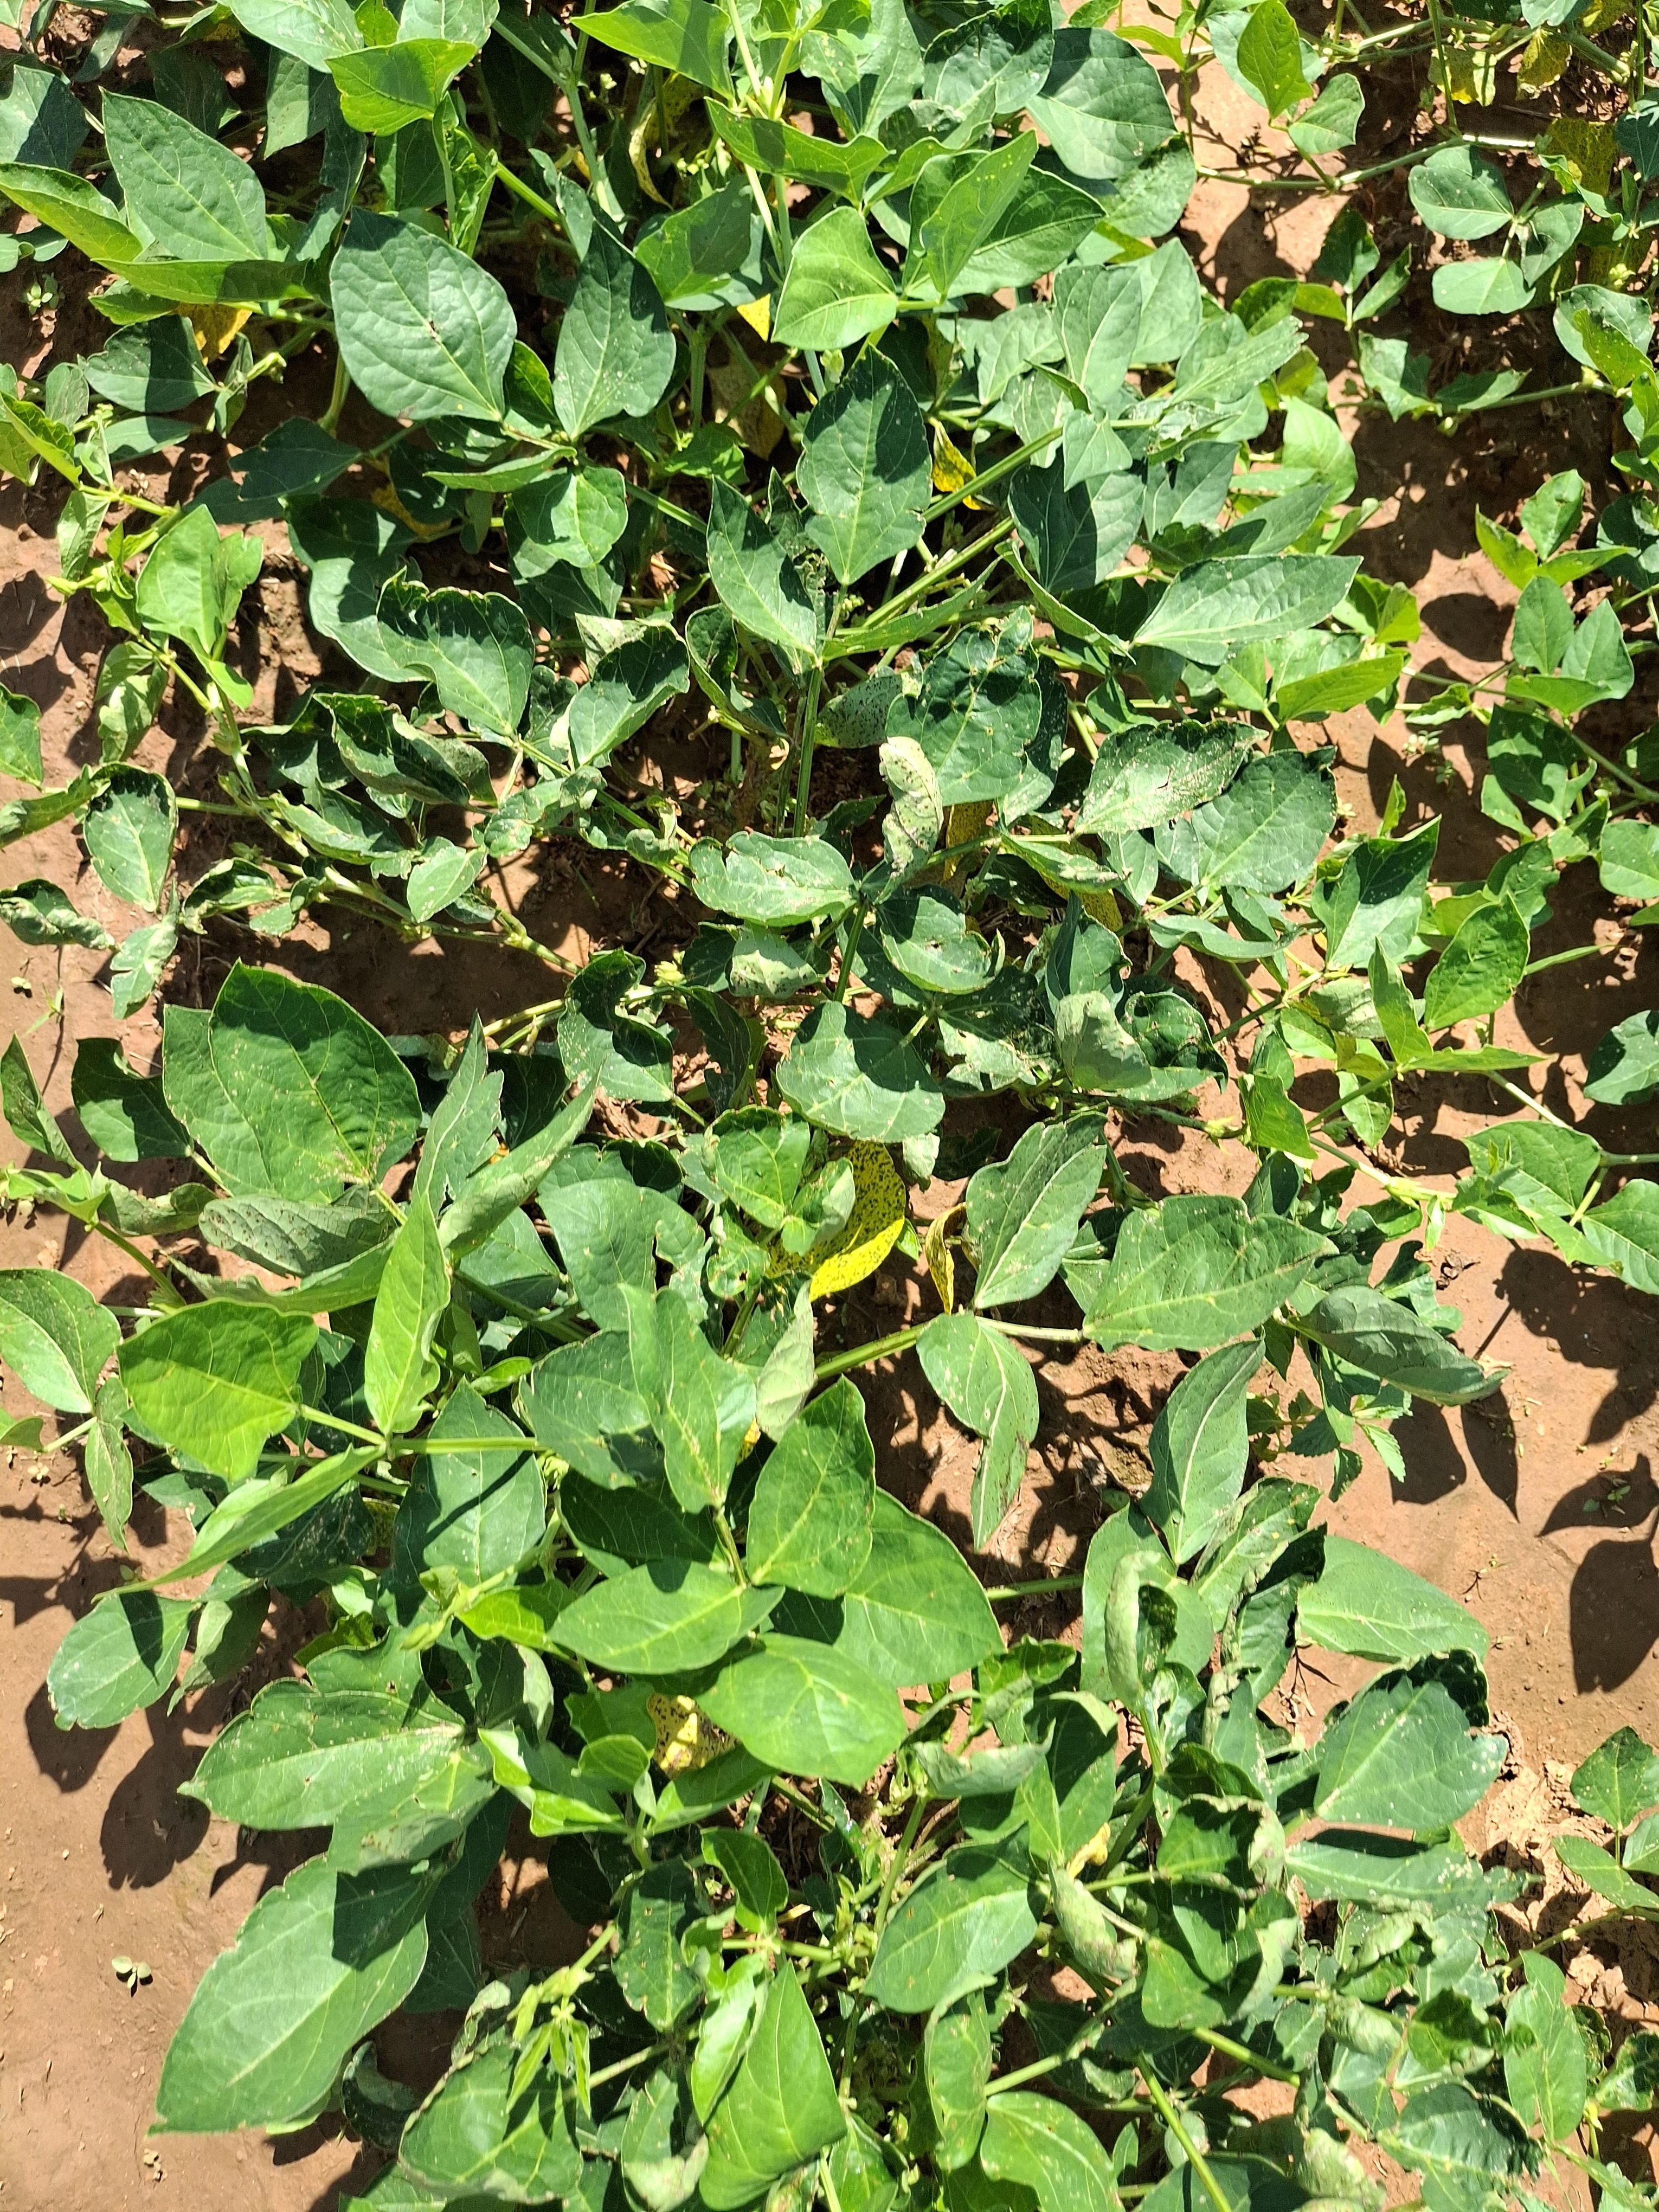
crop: cowpea
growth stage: flowering
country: Nigeria
